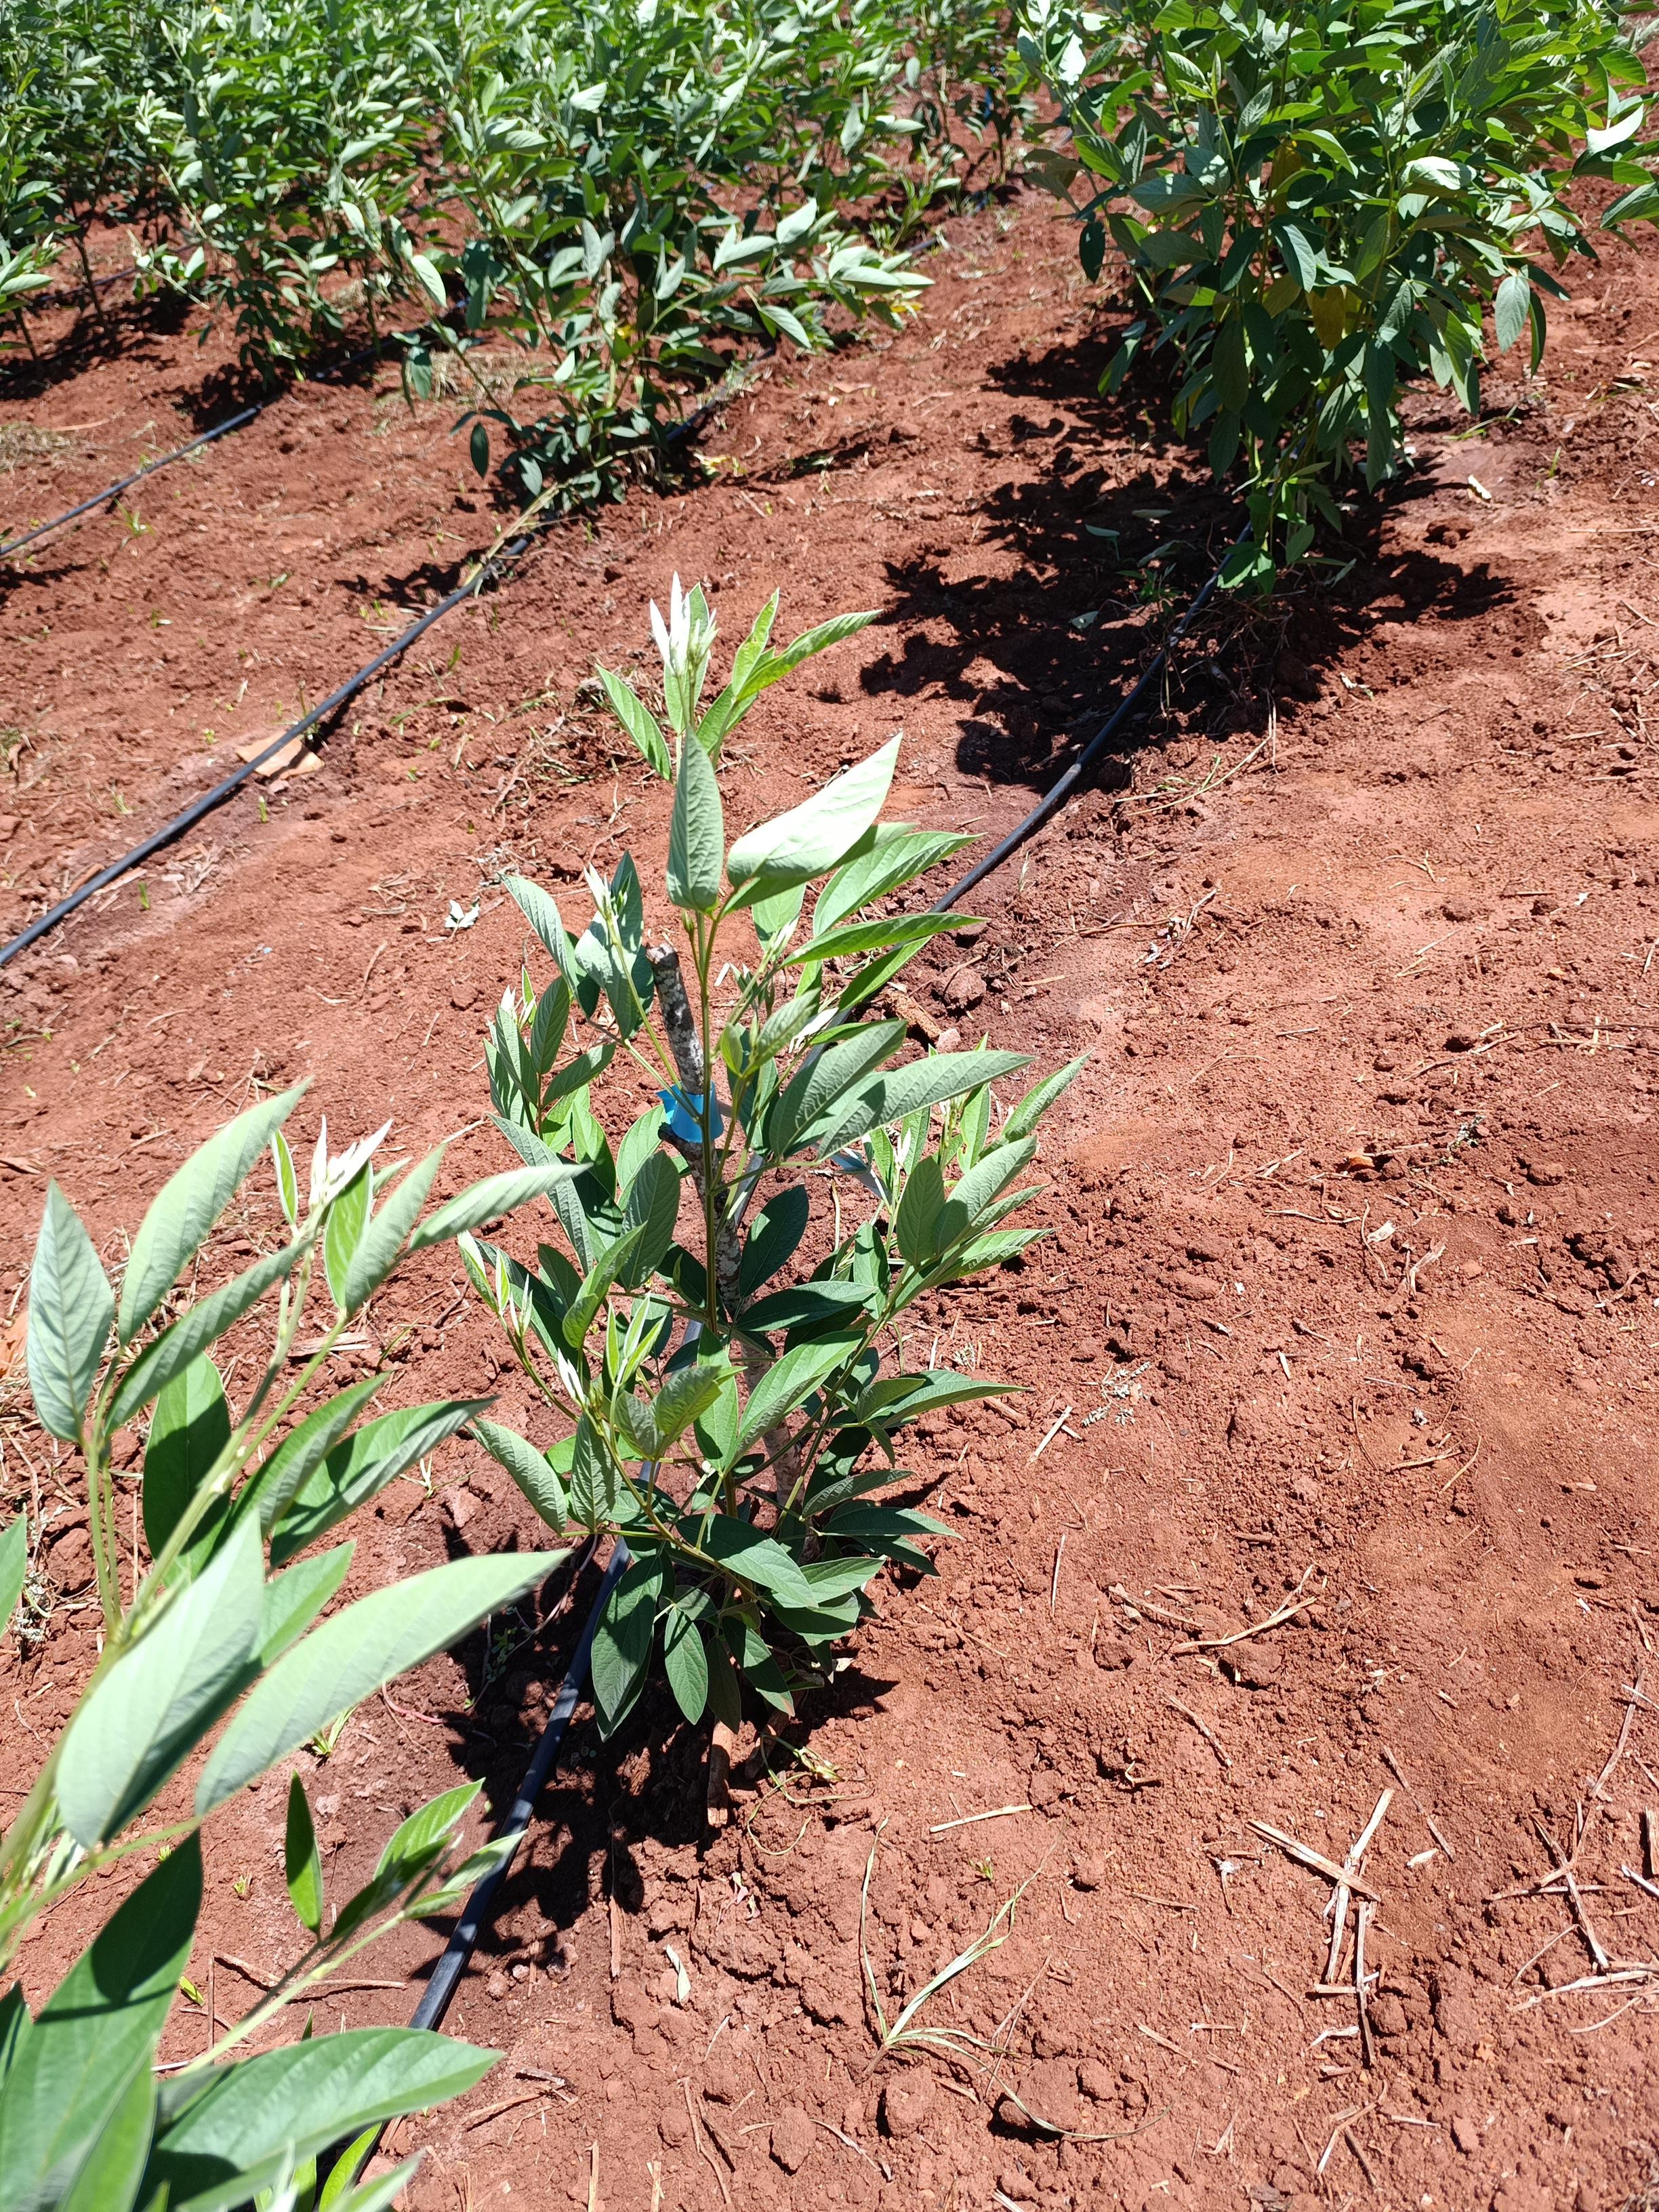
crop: pigeonpea
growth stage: flowering
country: Kenya
